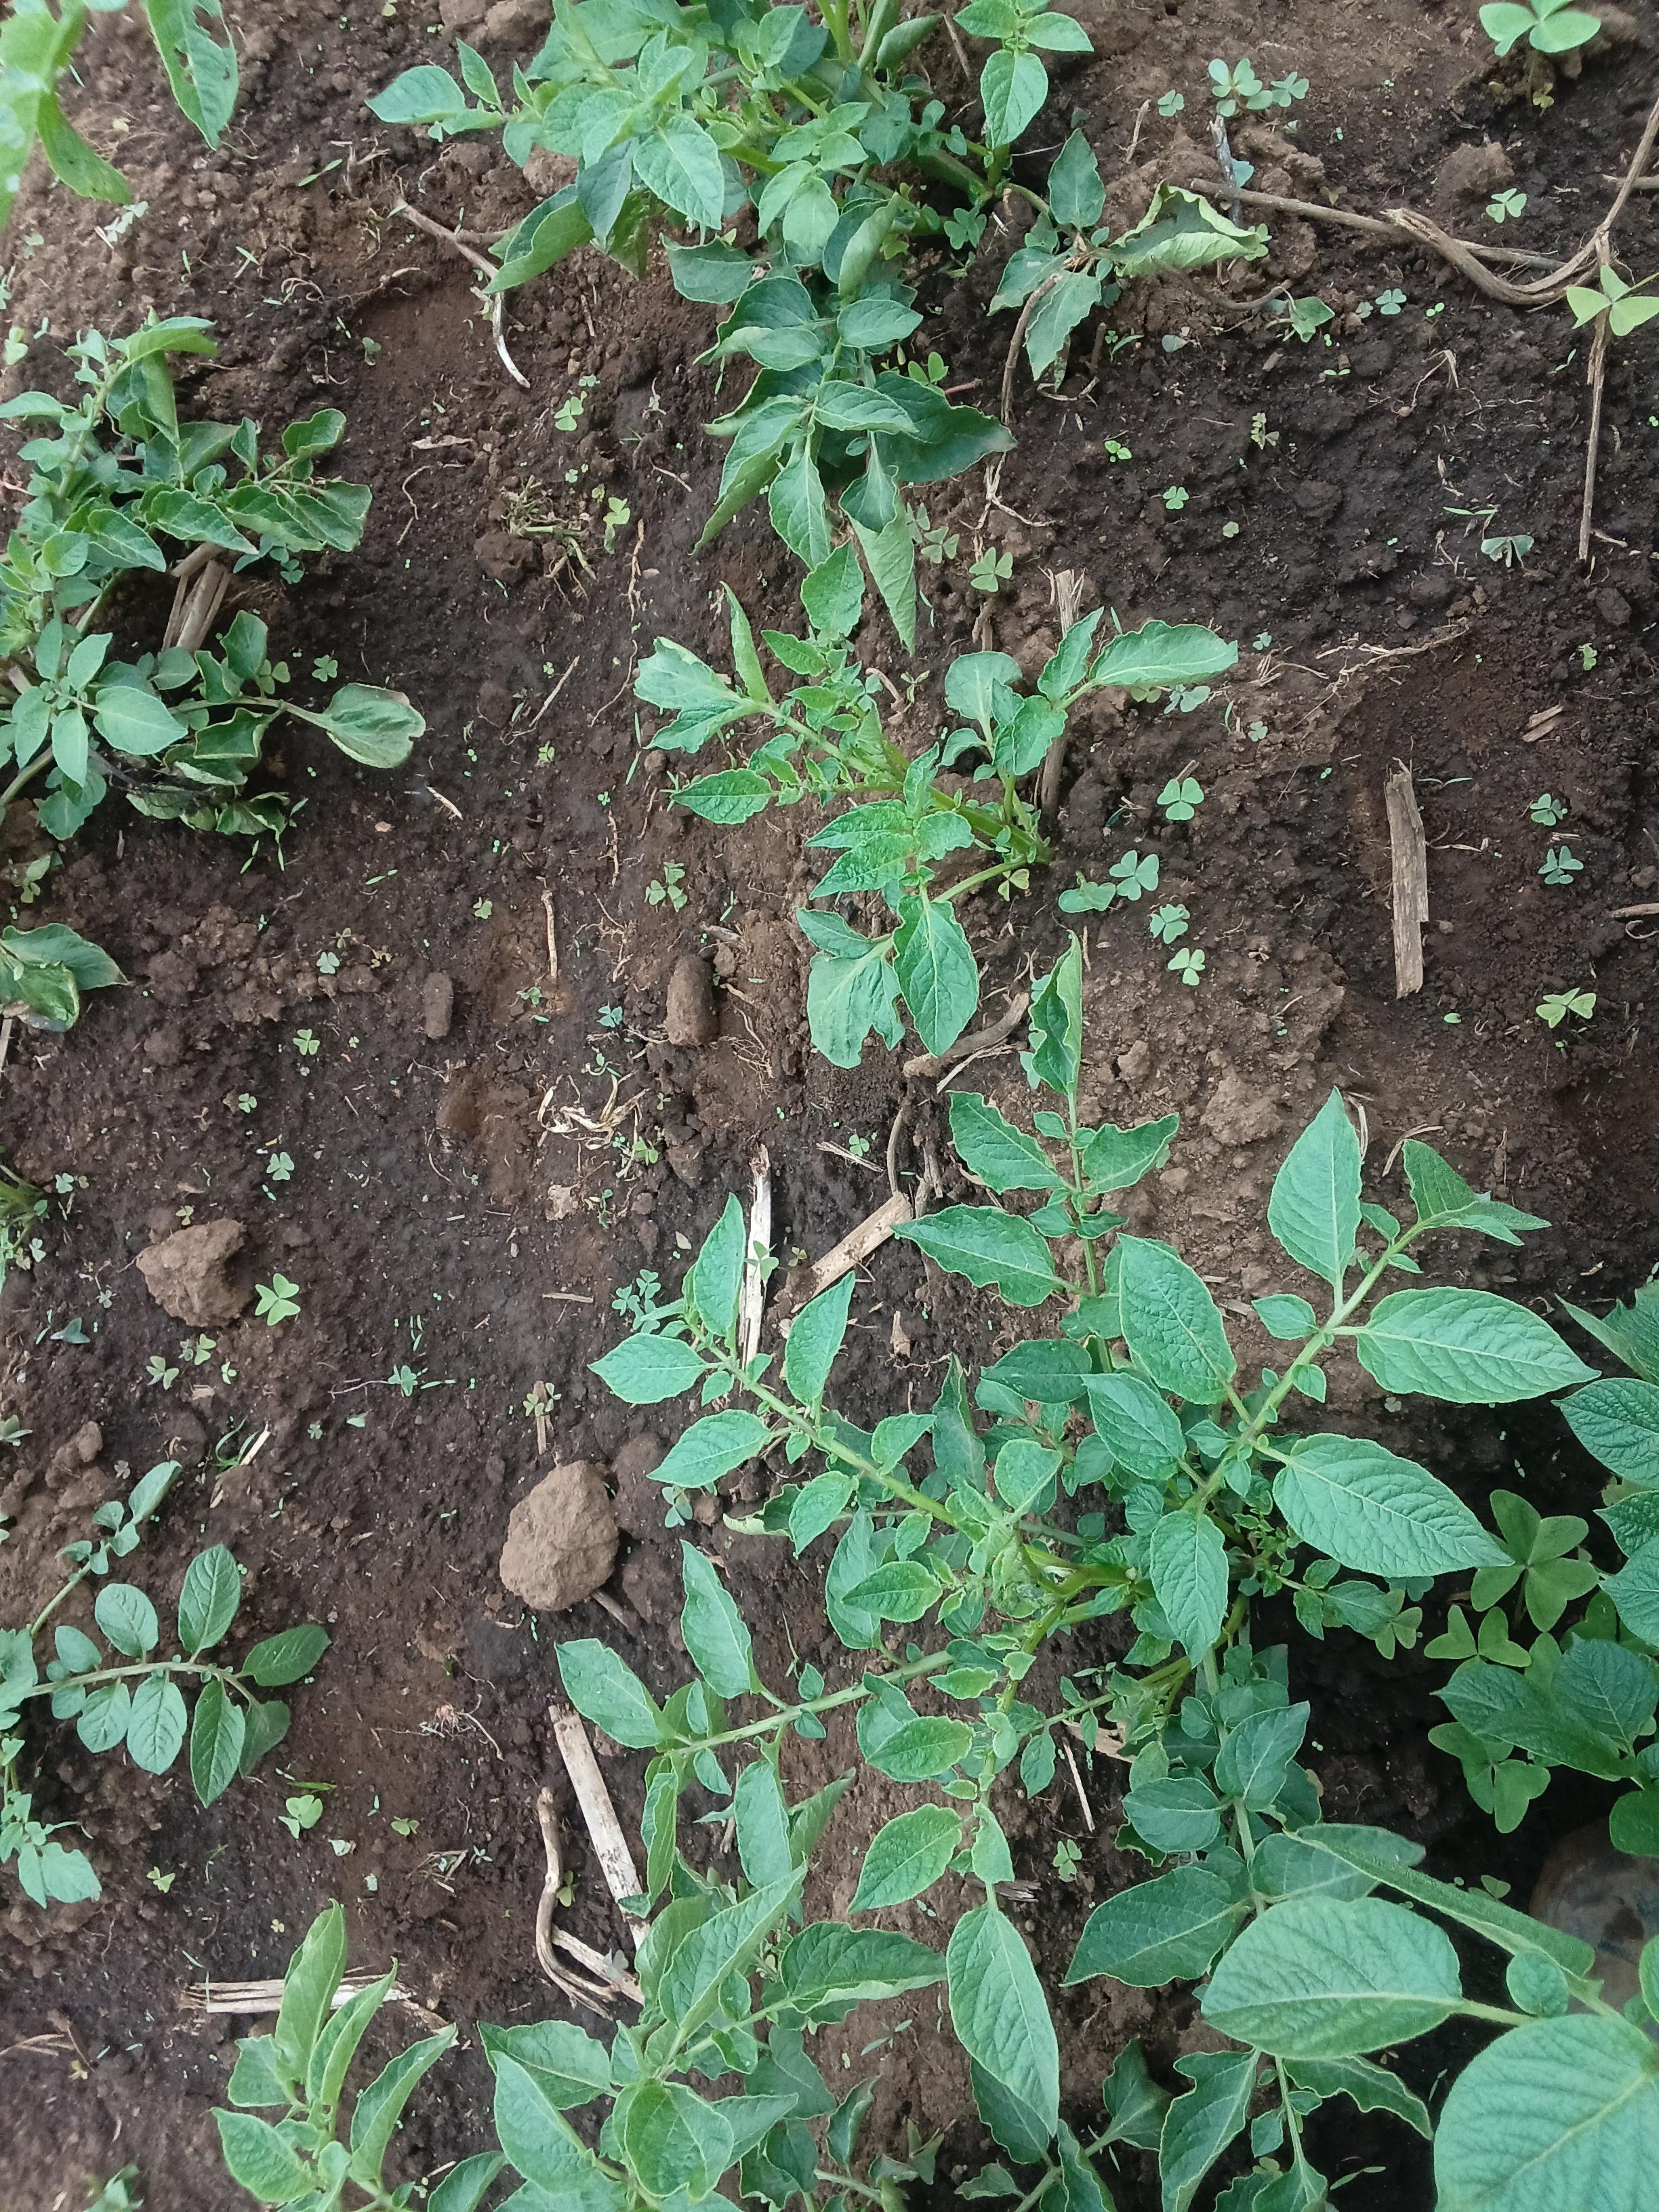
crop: potato
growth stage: vegetative
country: Kenya
